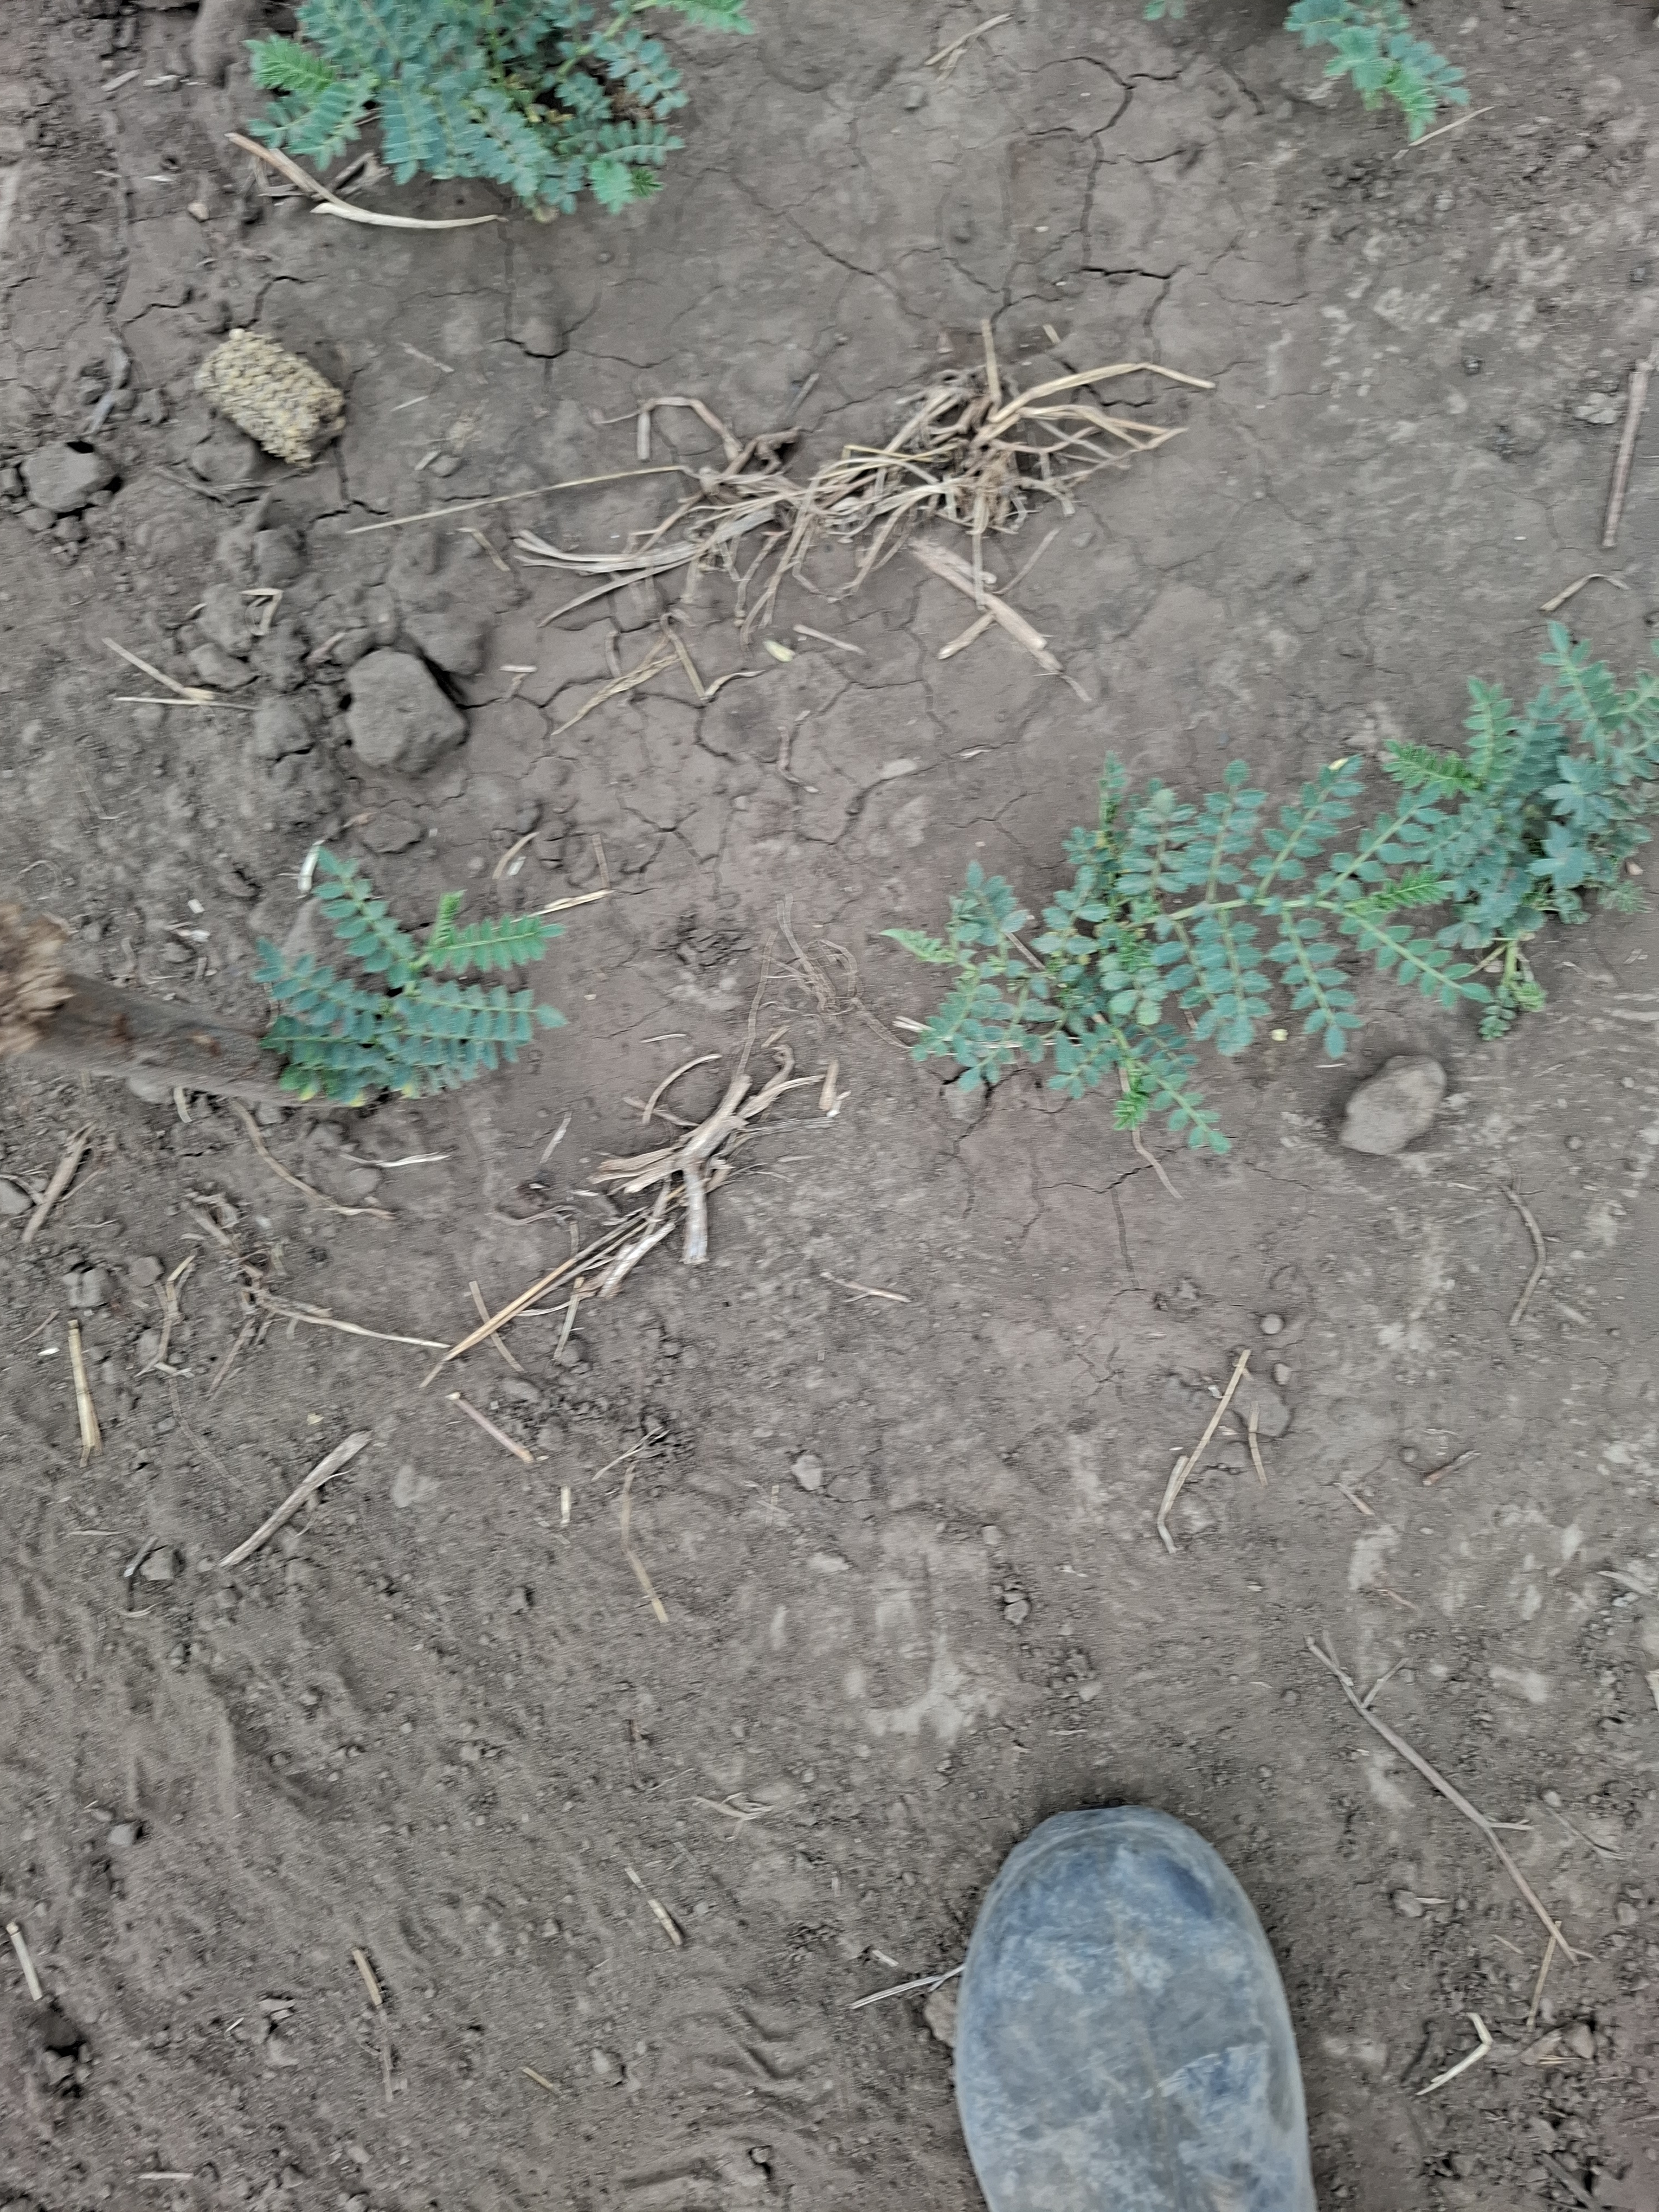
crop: chickpea
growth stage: vegetative
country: Tanzania
